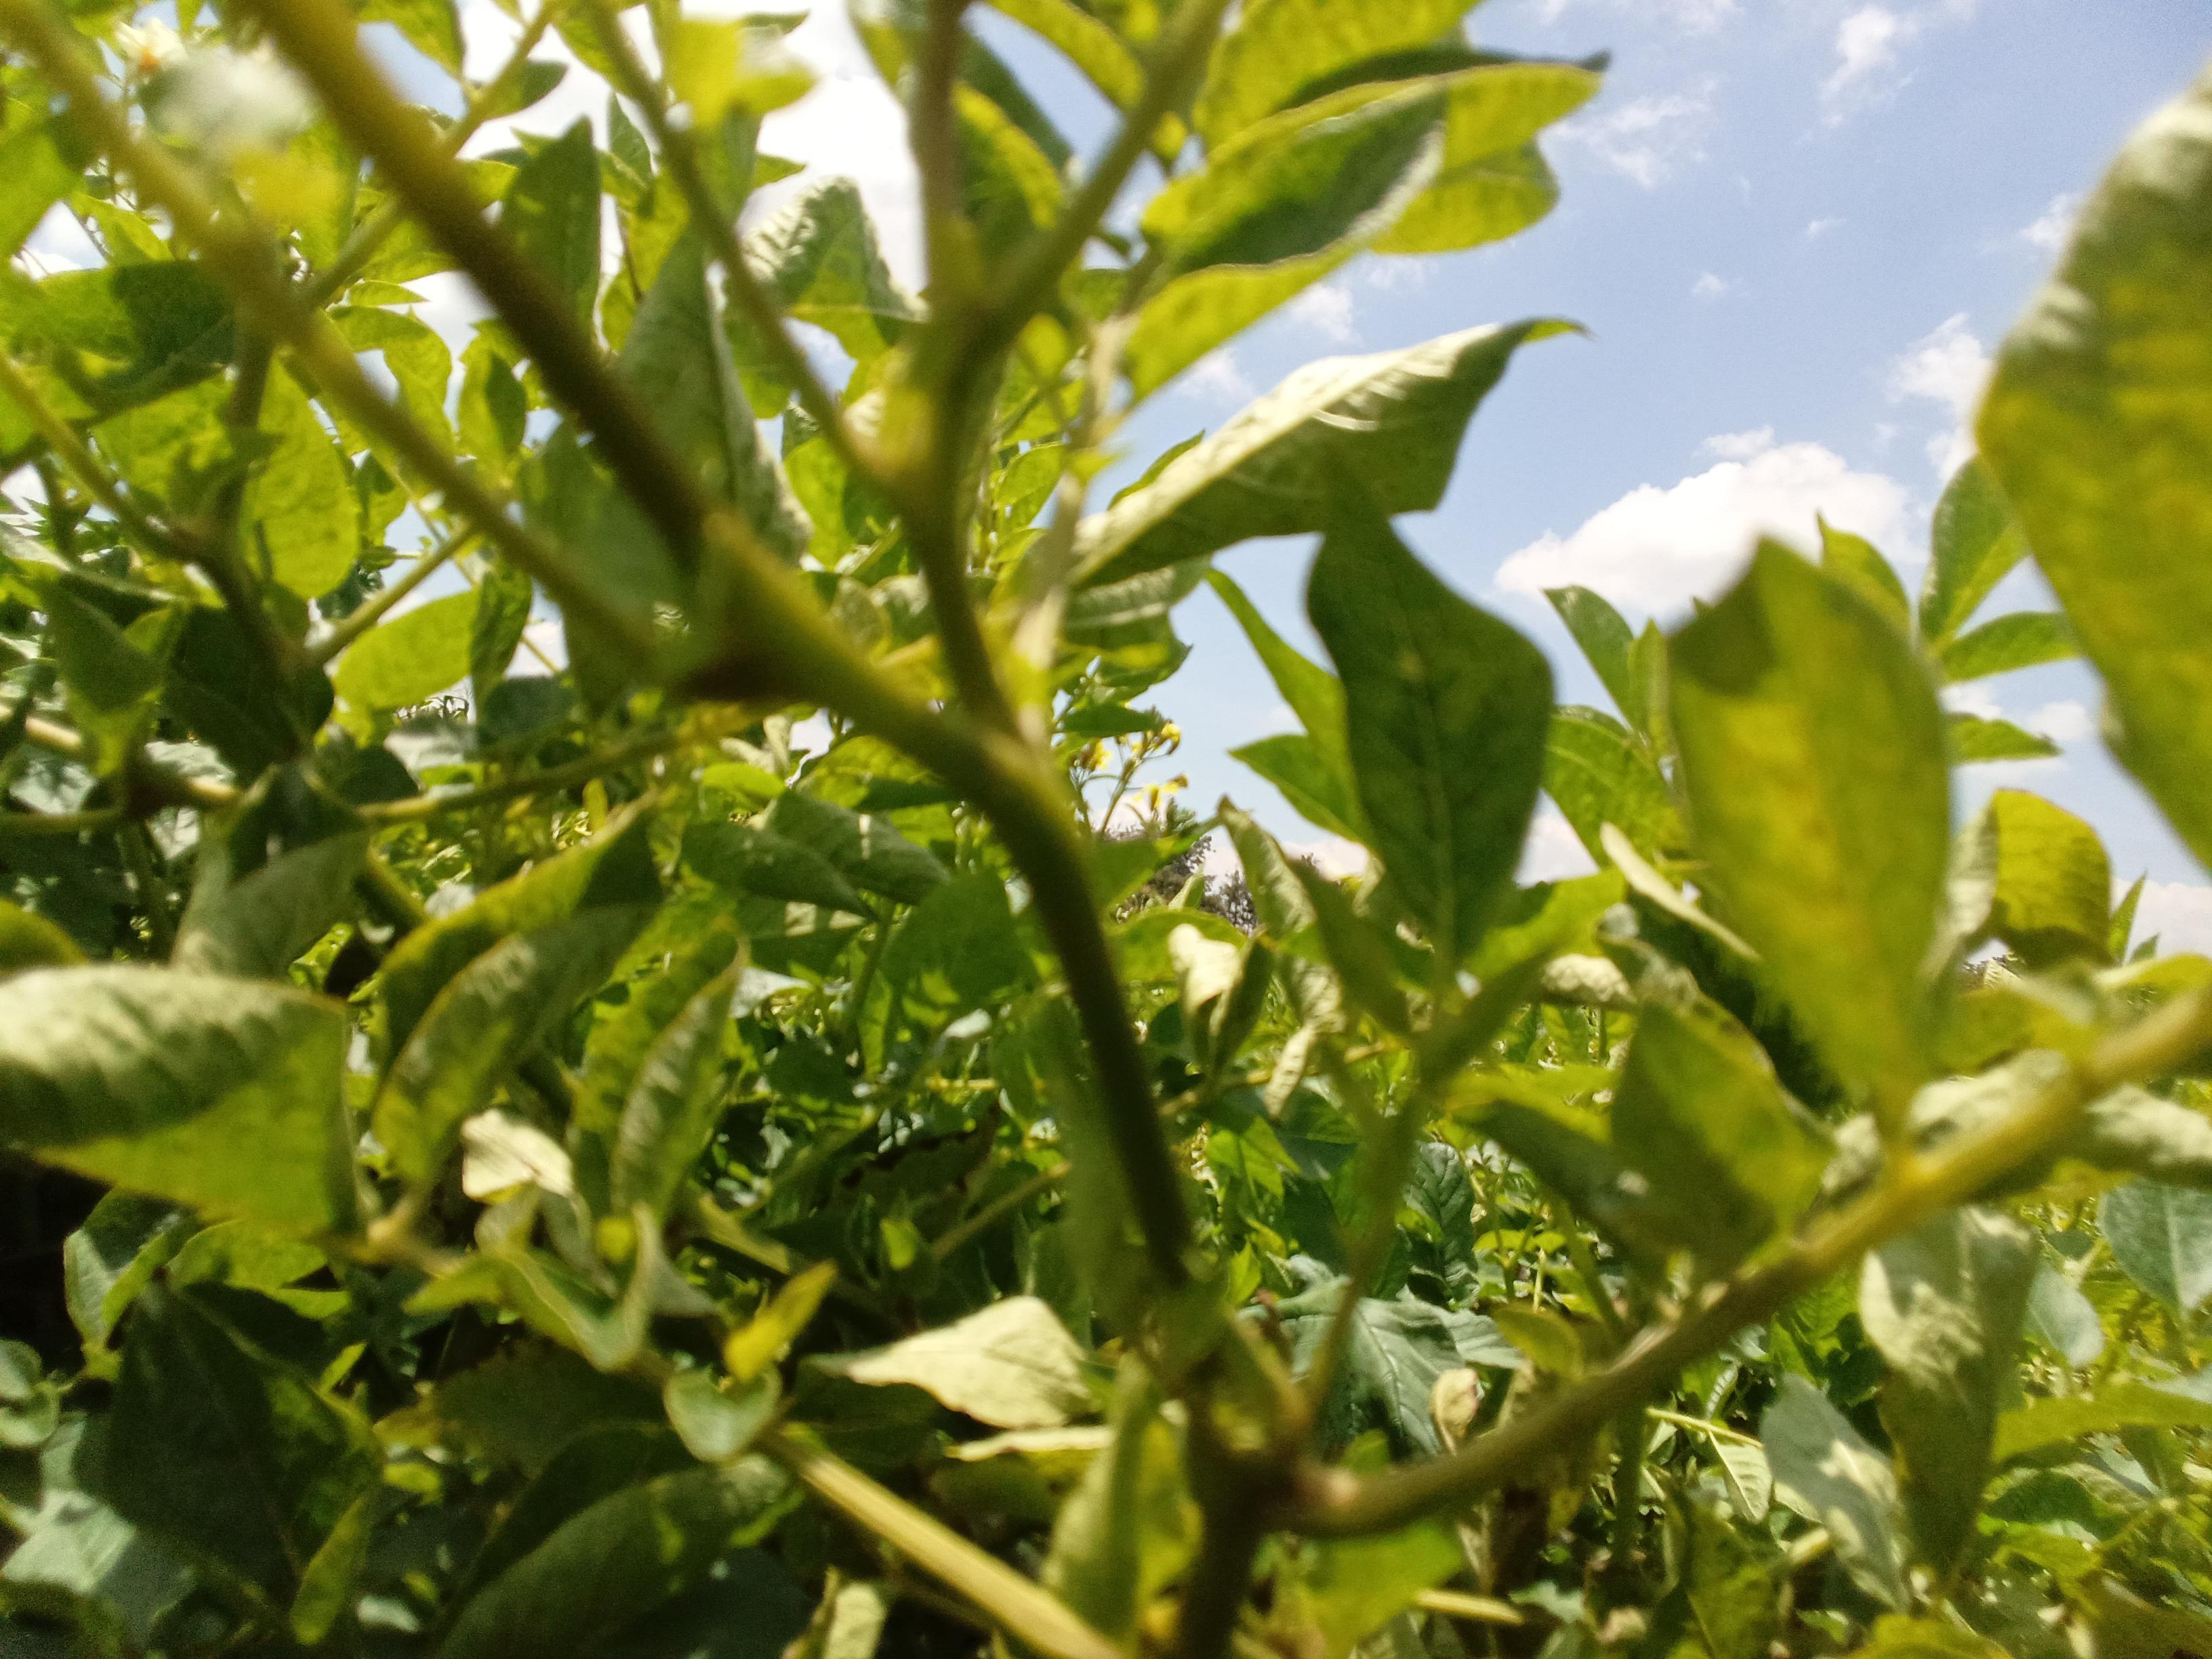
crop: potato
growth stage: flowering
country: Kenya
